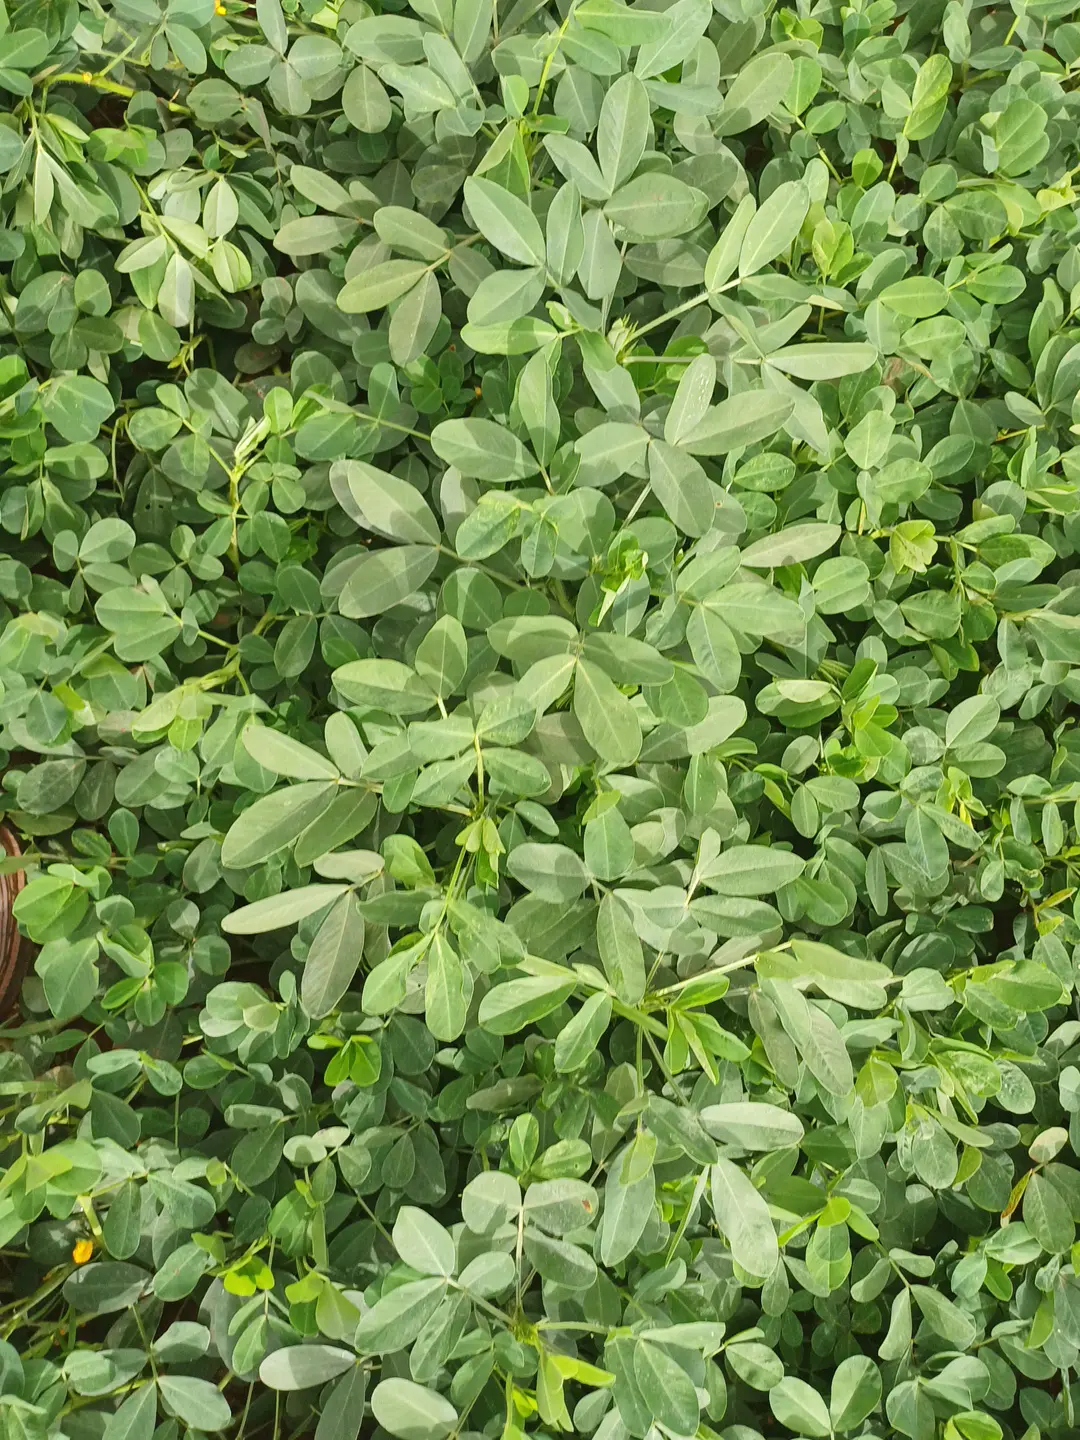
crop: groundnut
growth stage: pegging
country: Kenya
